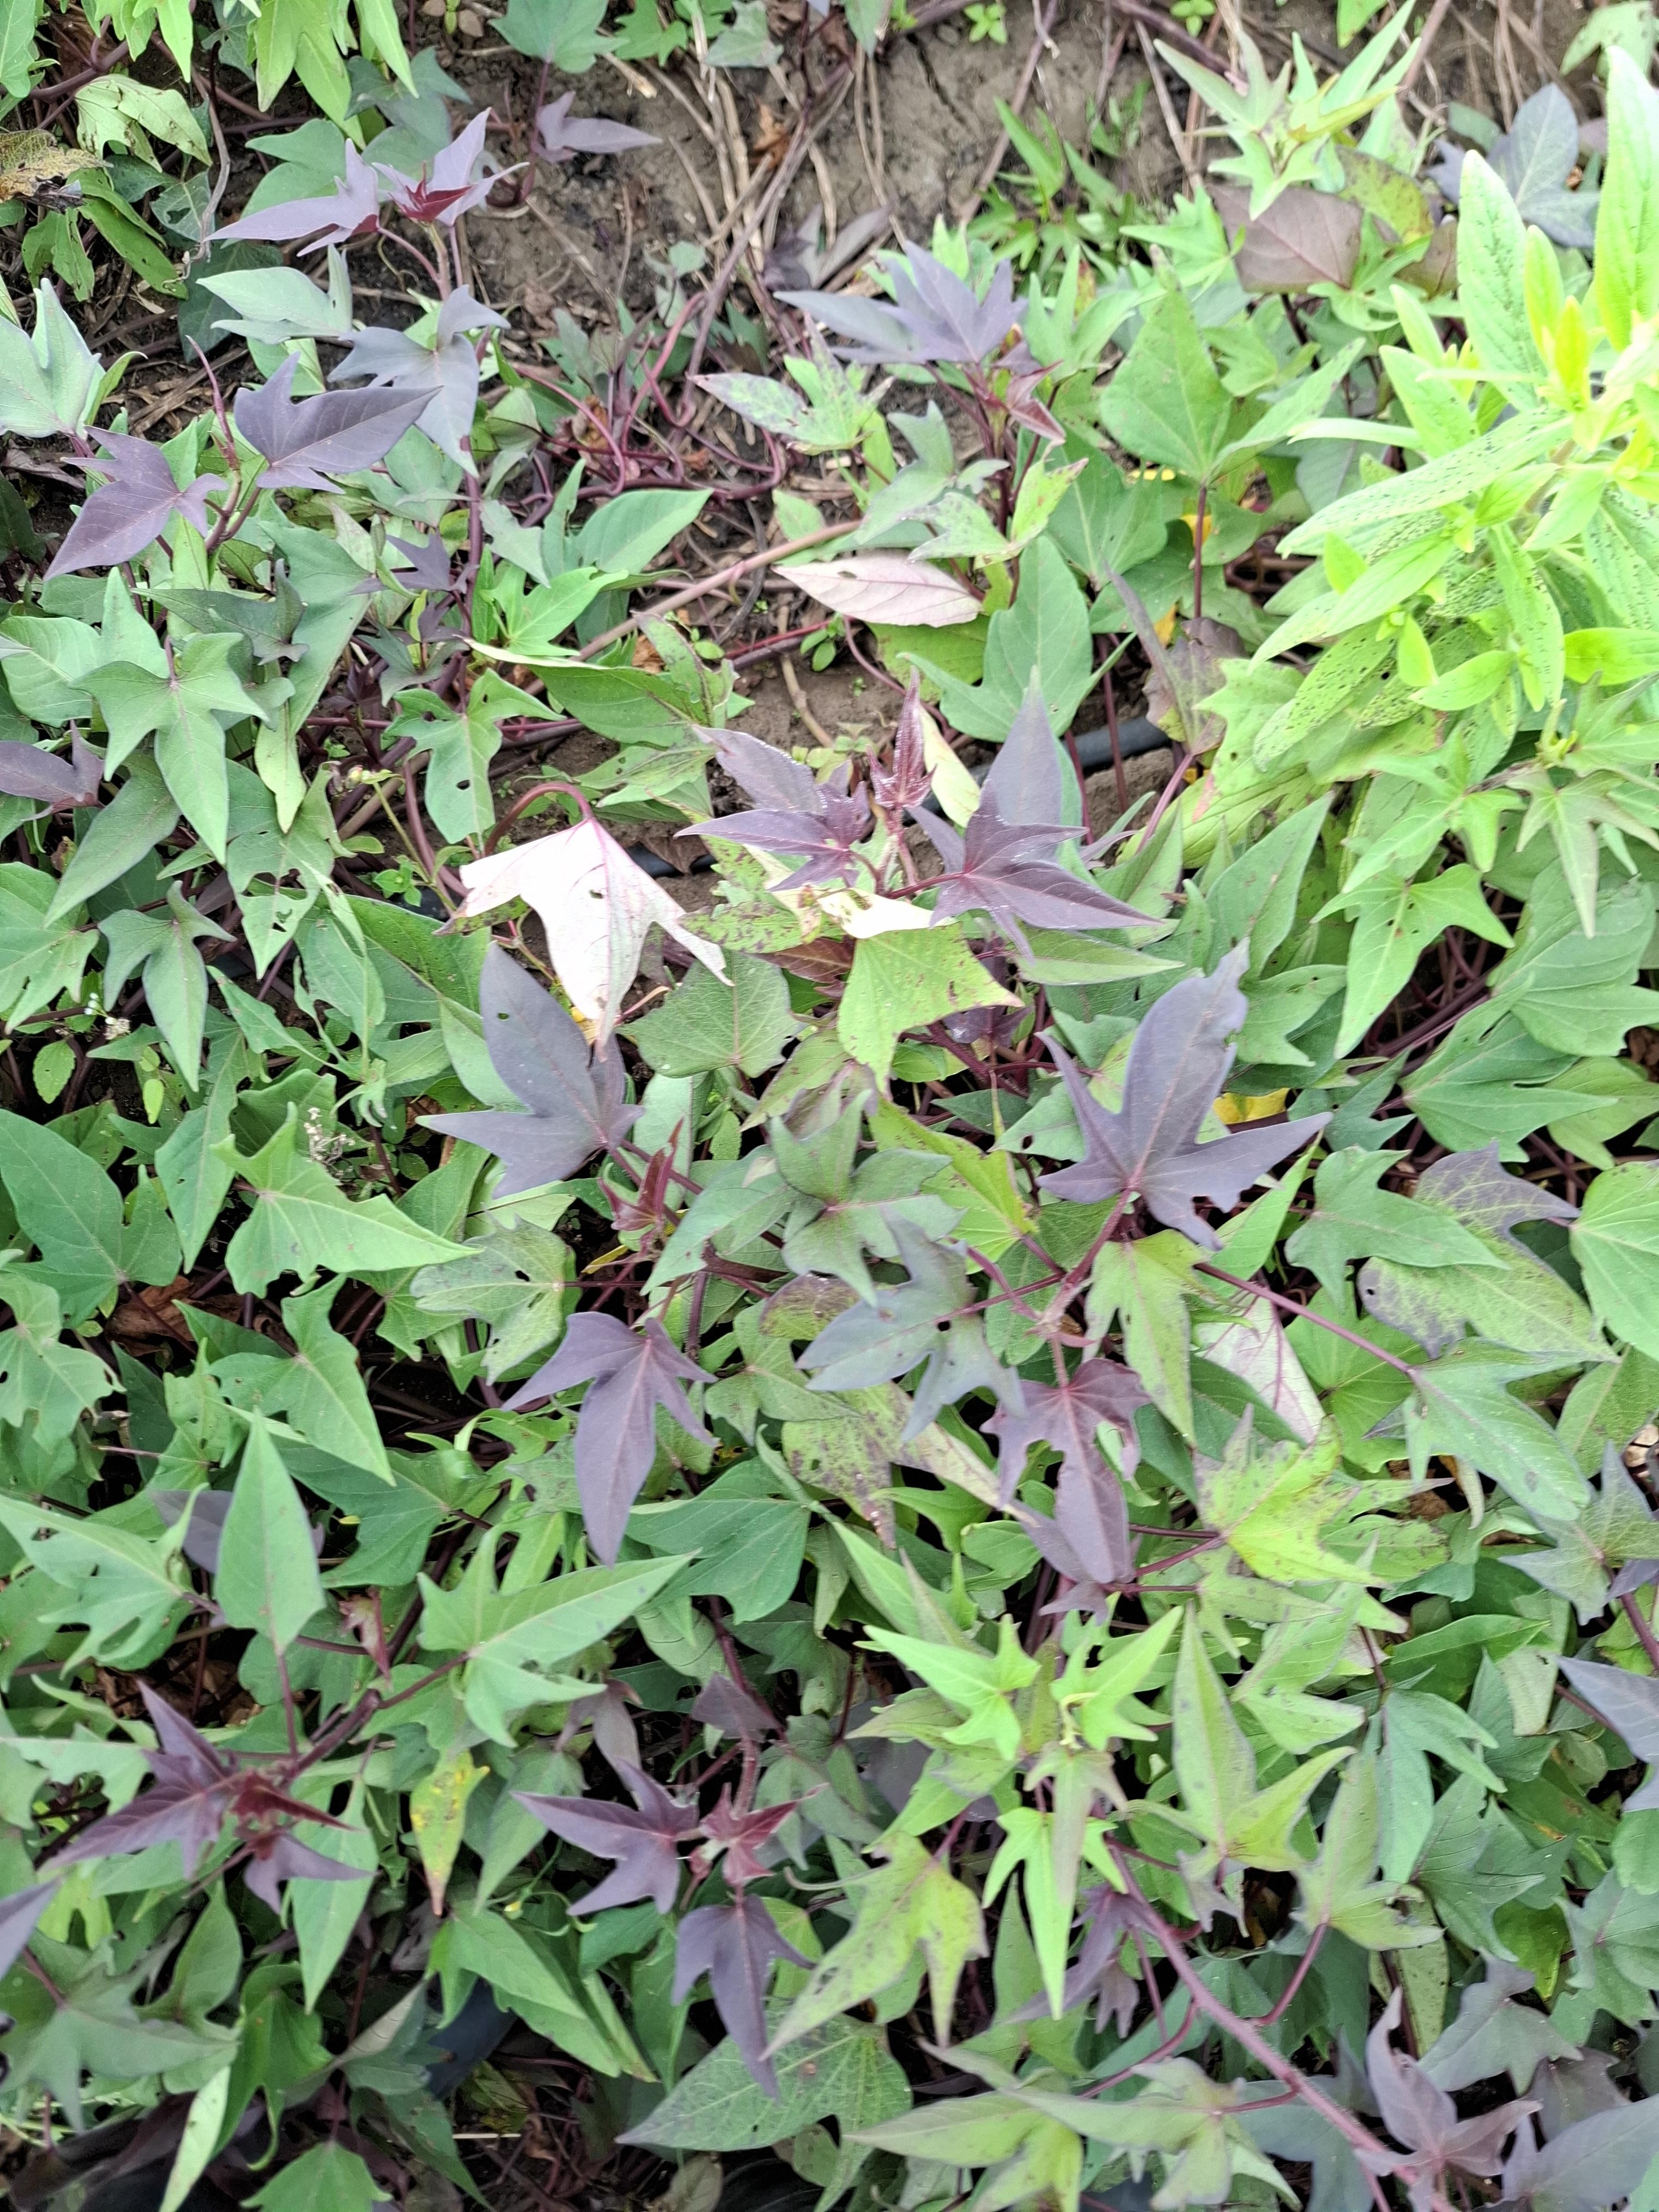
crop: sweet potato
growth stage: flowering
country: Tanzania
